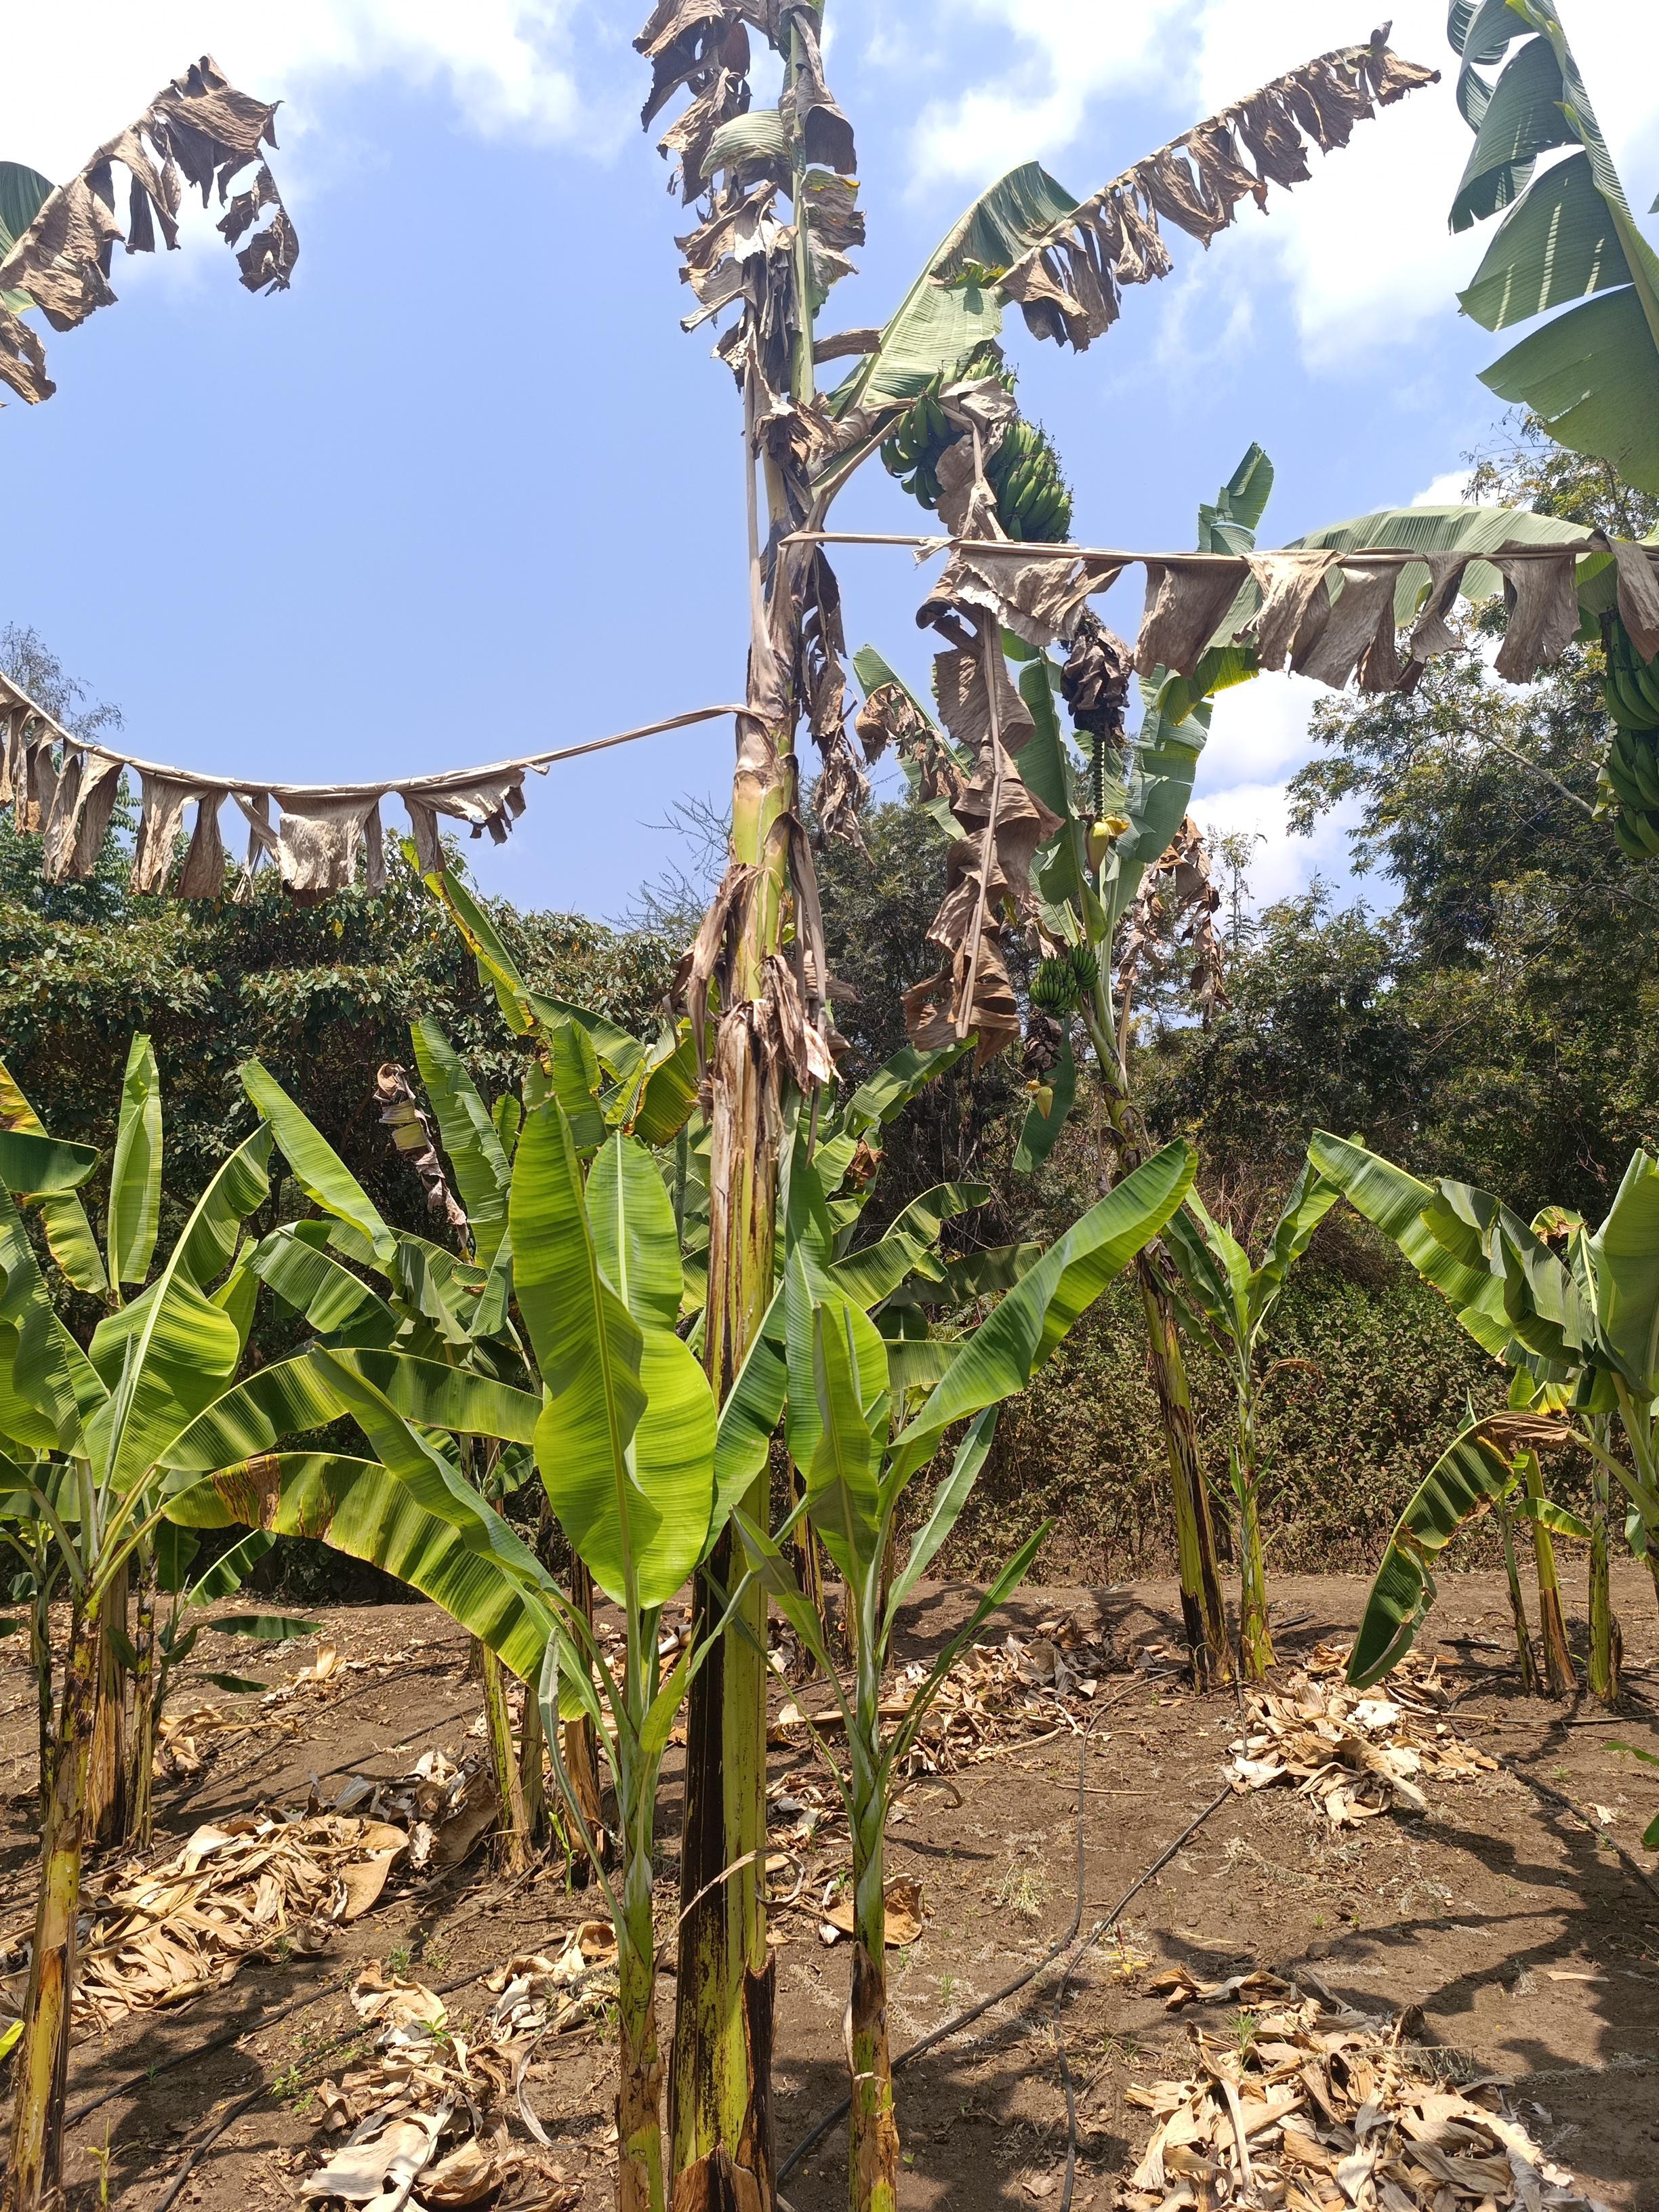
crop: banana
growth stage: development fruit
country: Tanzania
